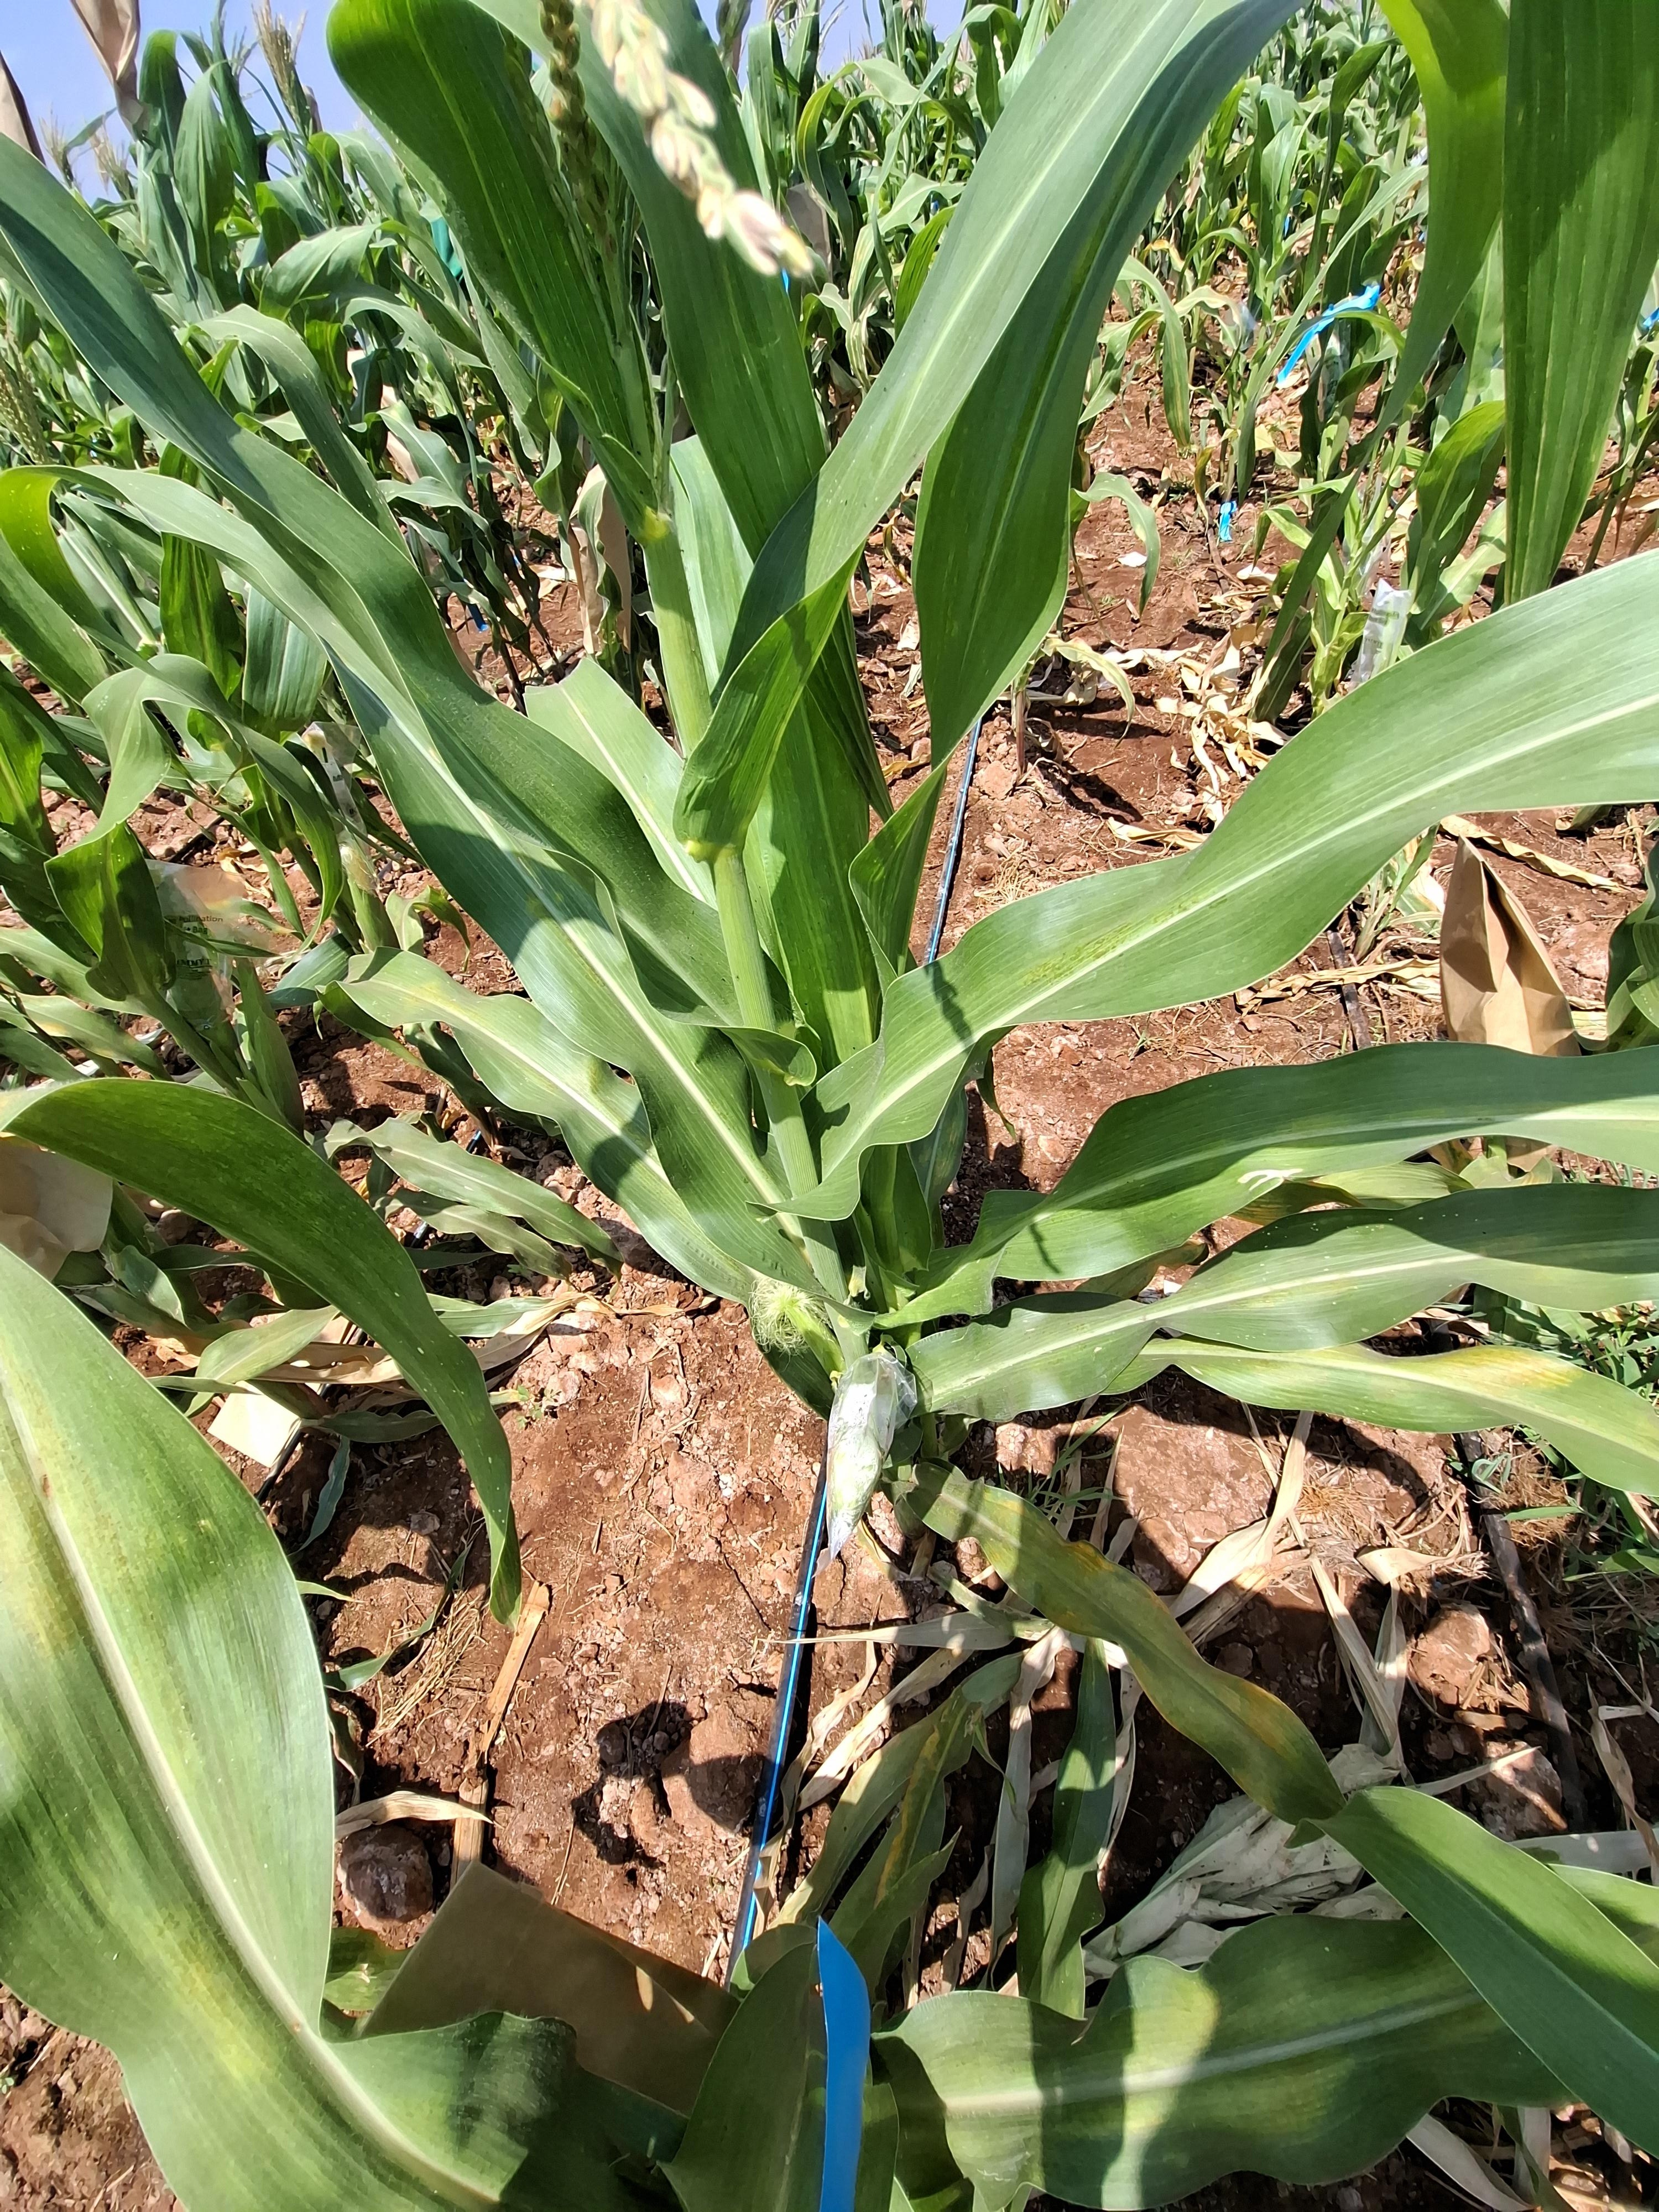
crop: maize
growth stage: flowering
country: Kenya
